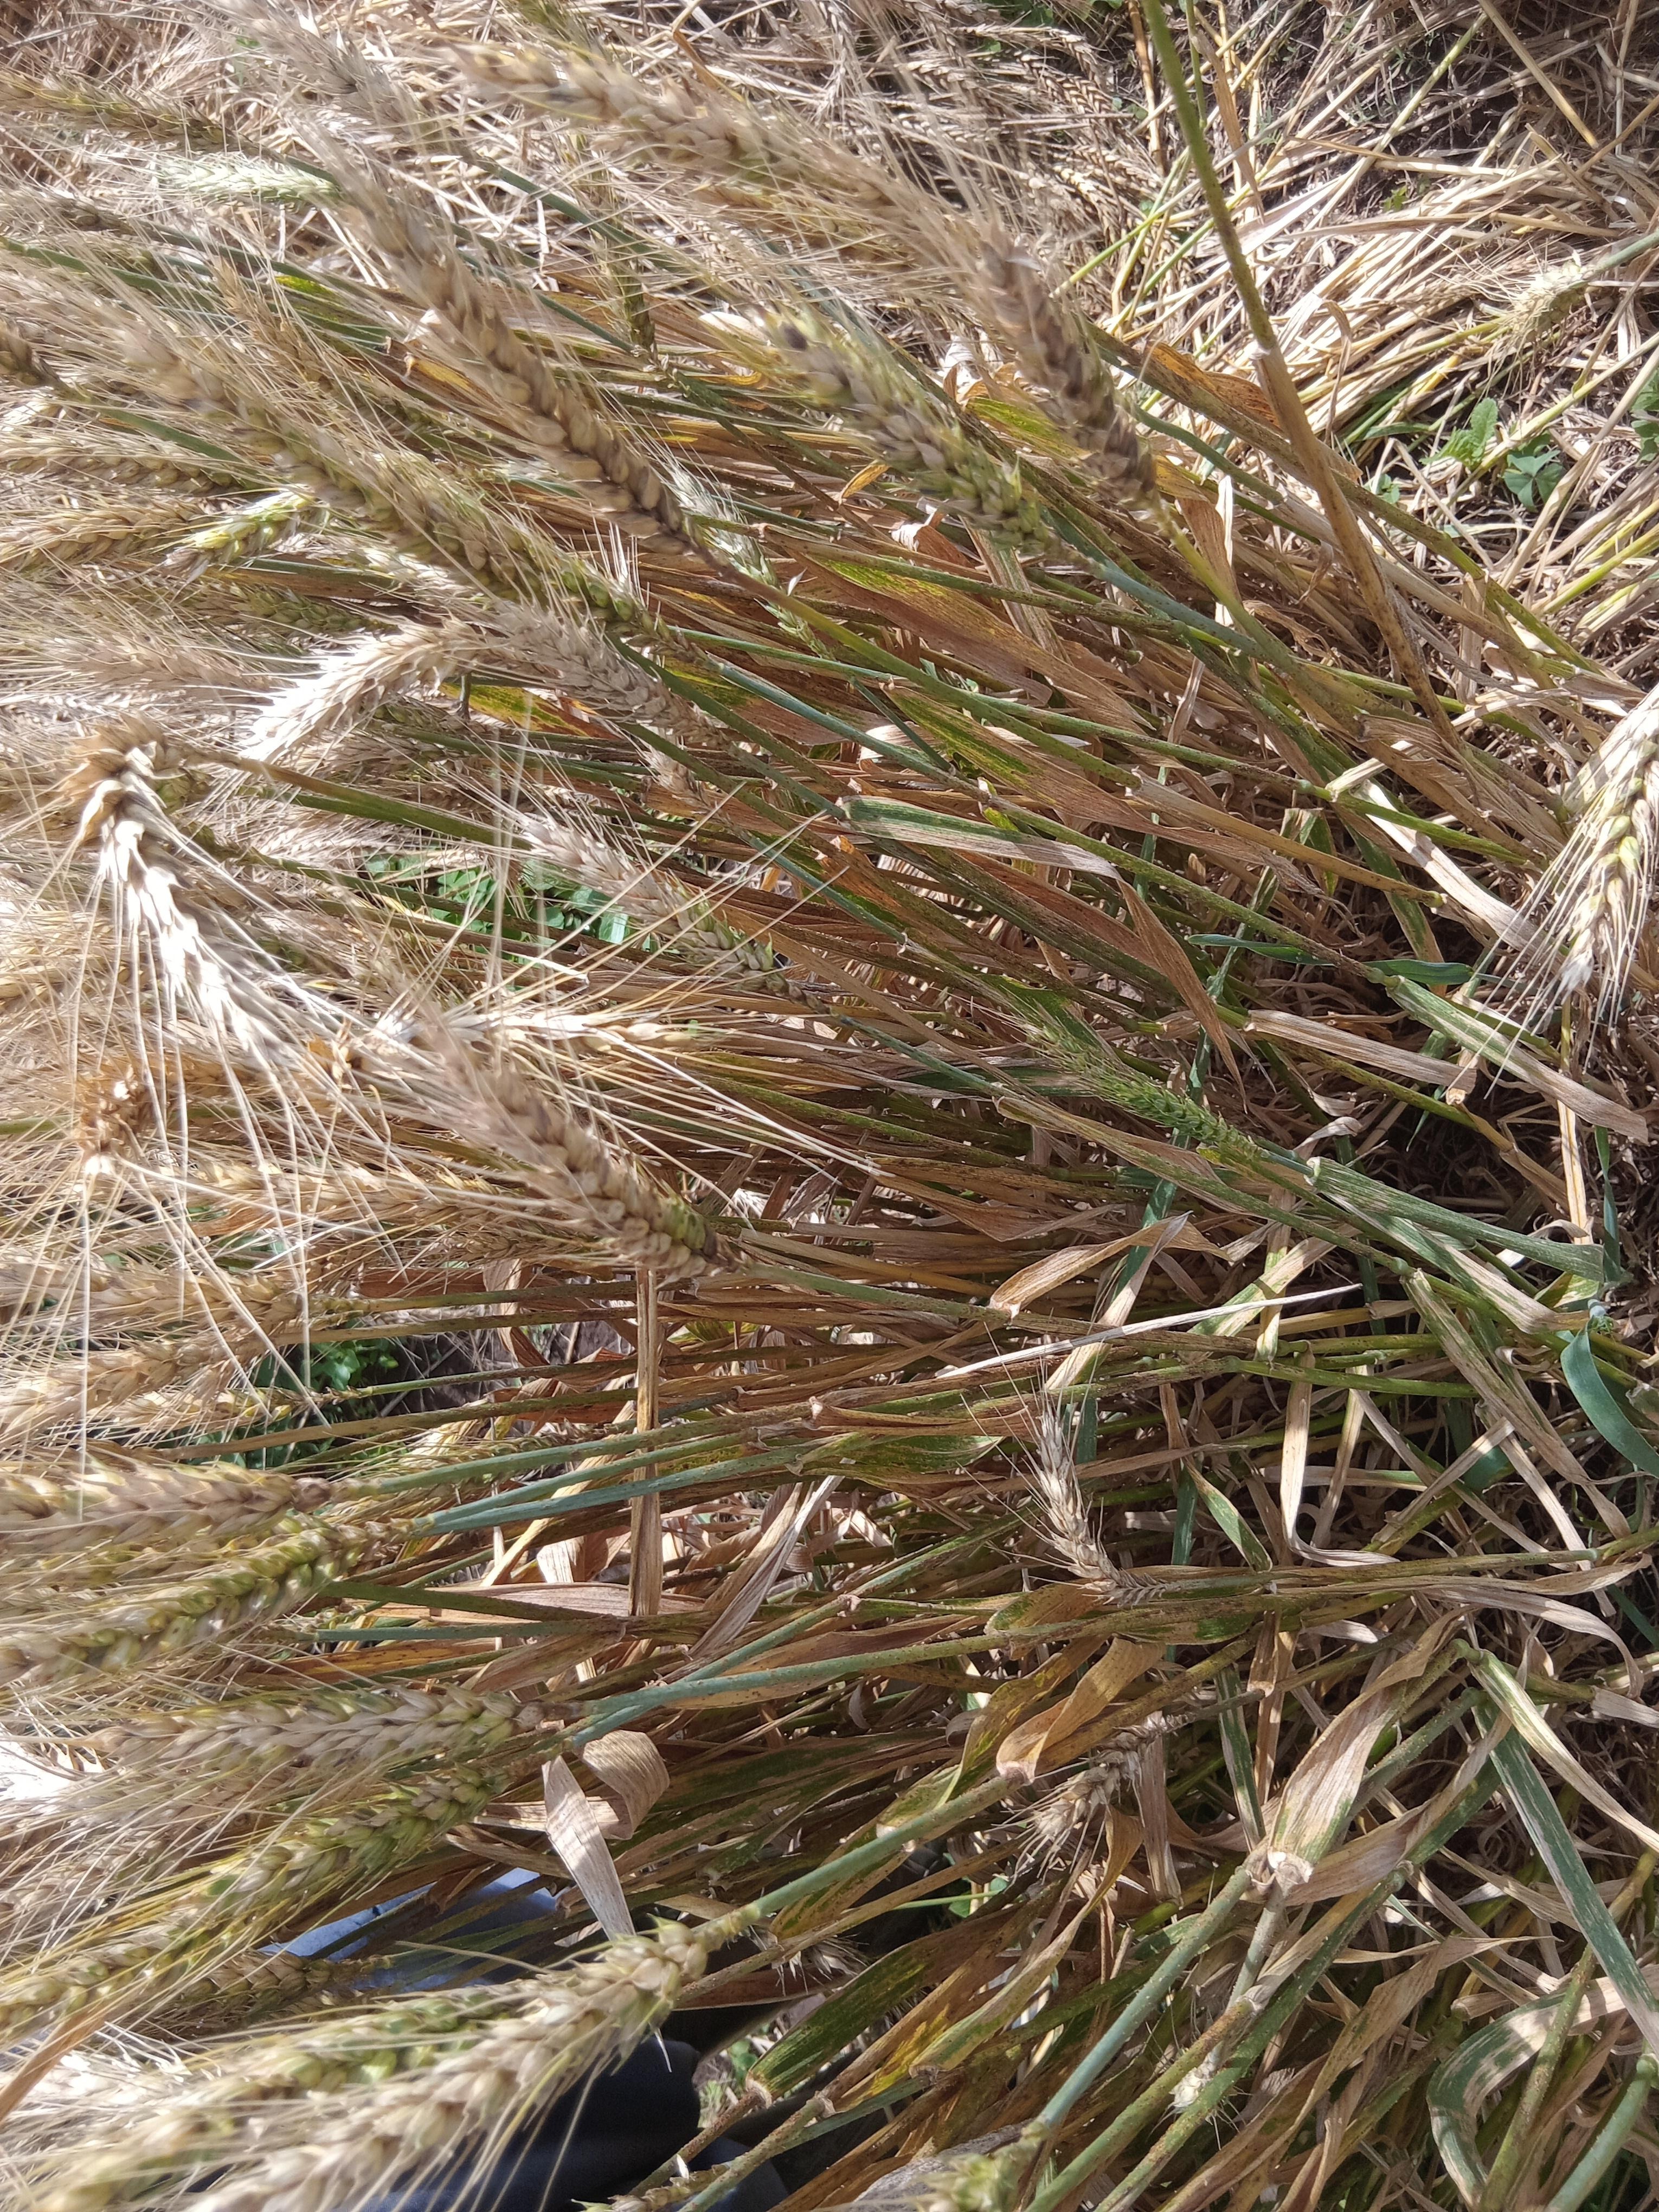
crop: wheat
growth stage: maturity
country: Kenya
